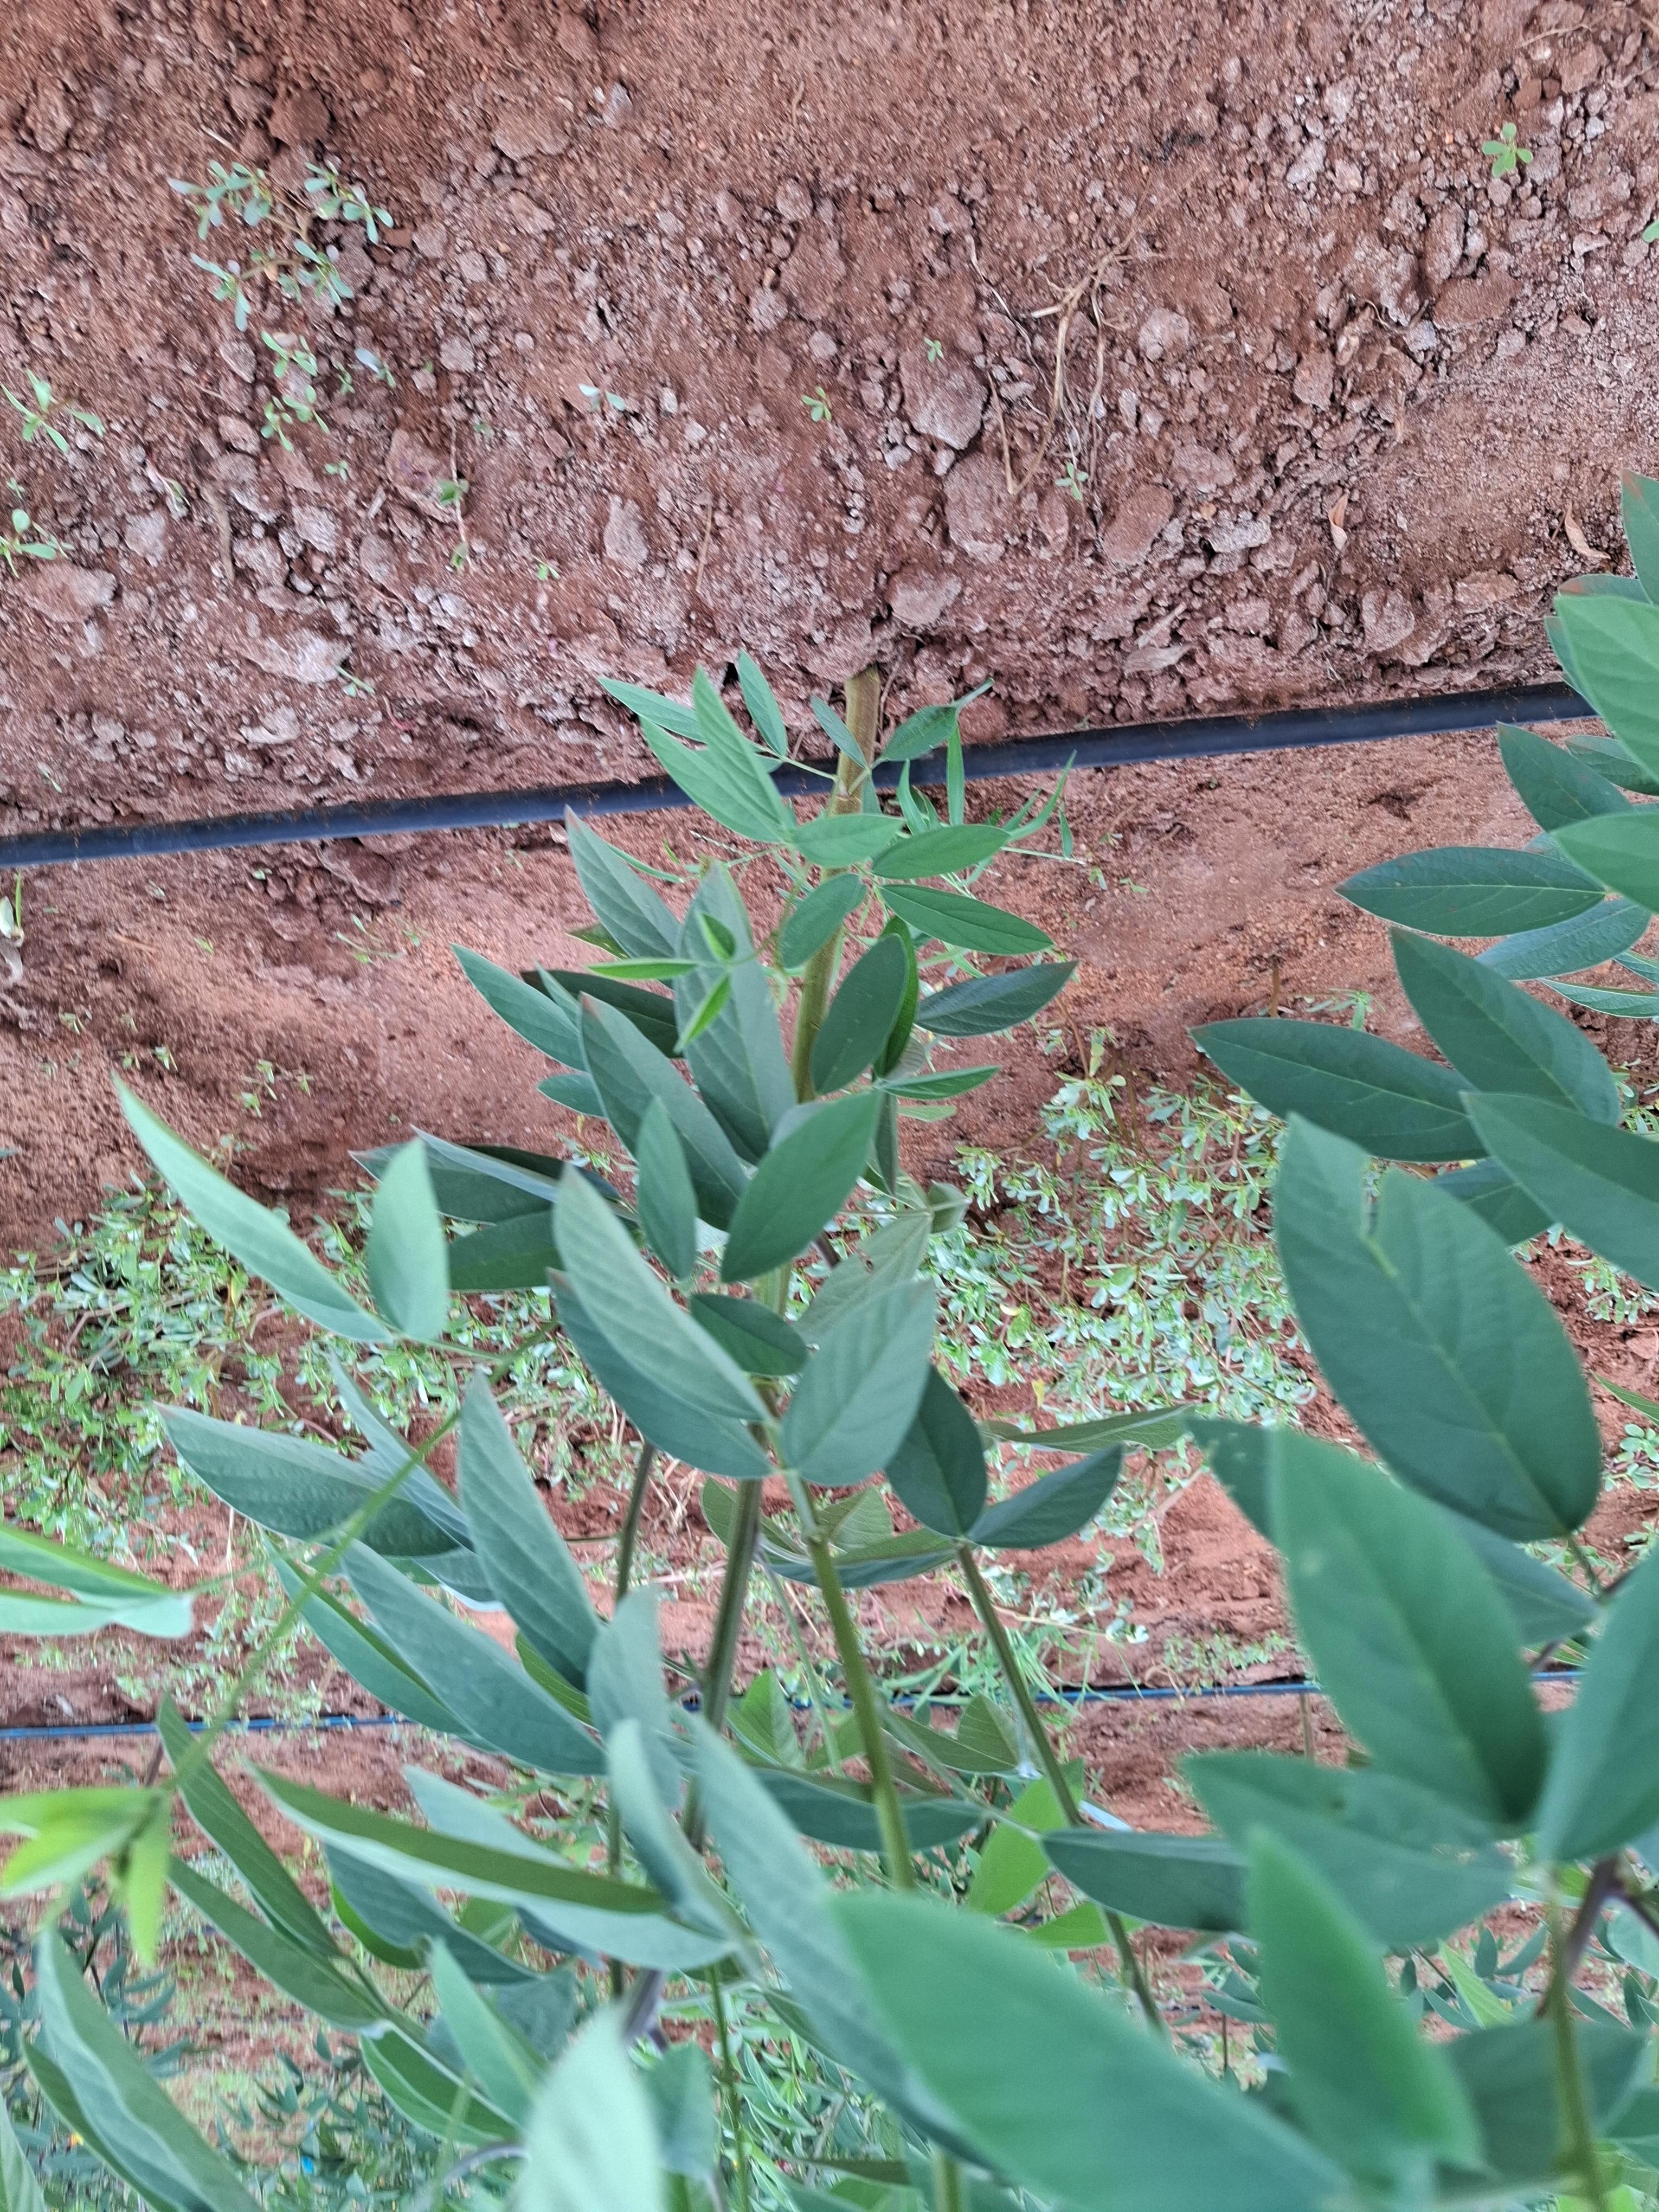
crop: pigeonpea
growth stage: vegetative
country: Kenya
